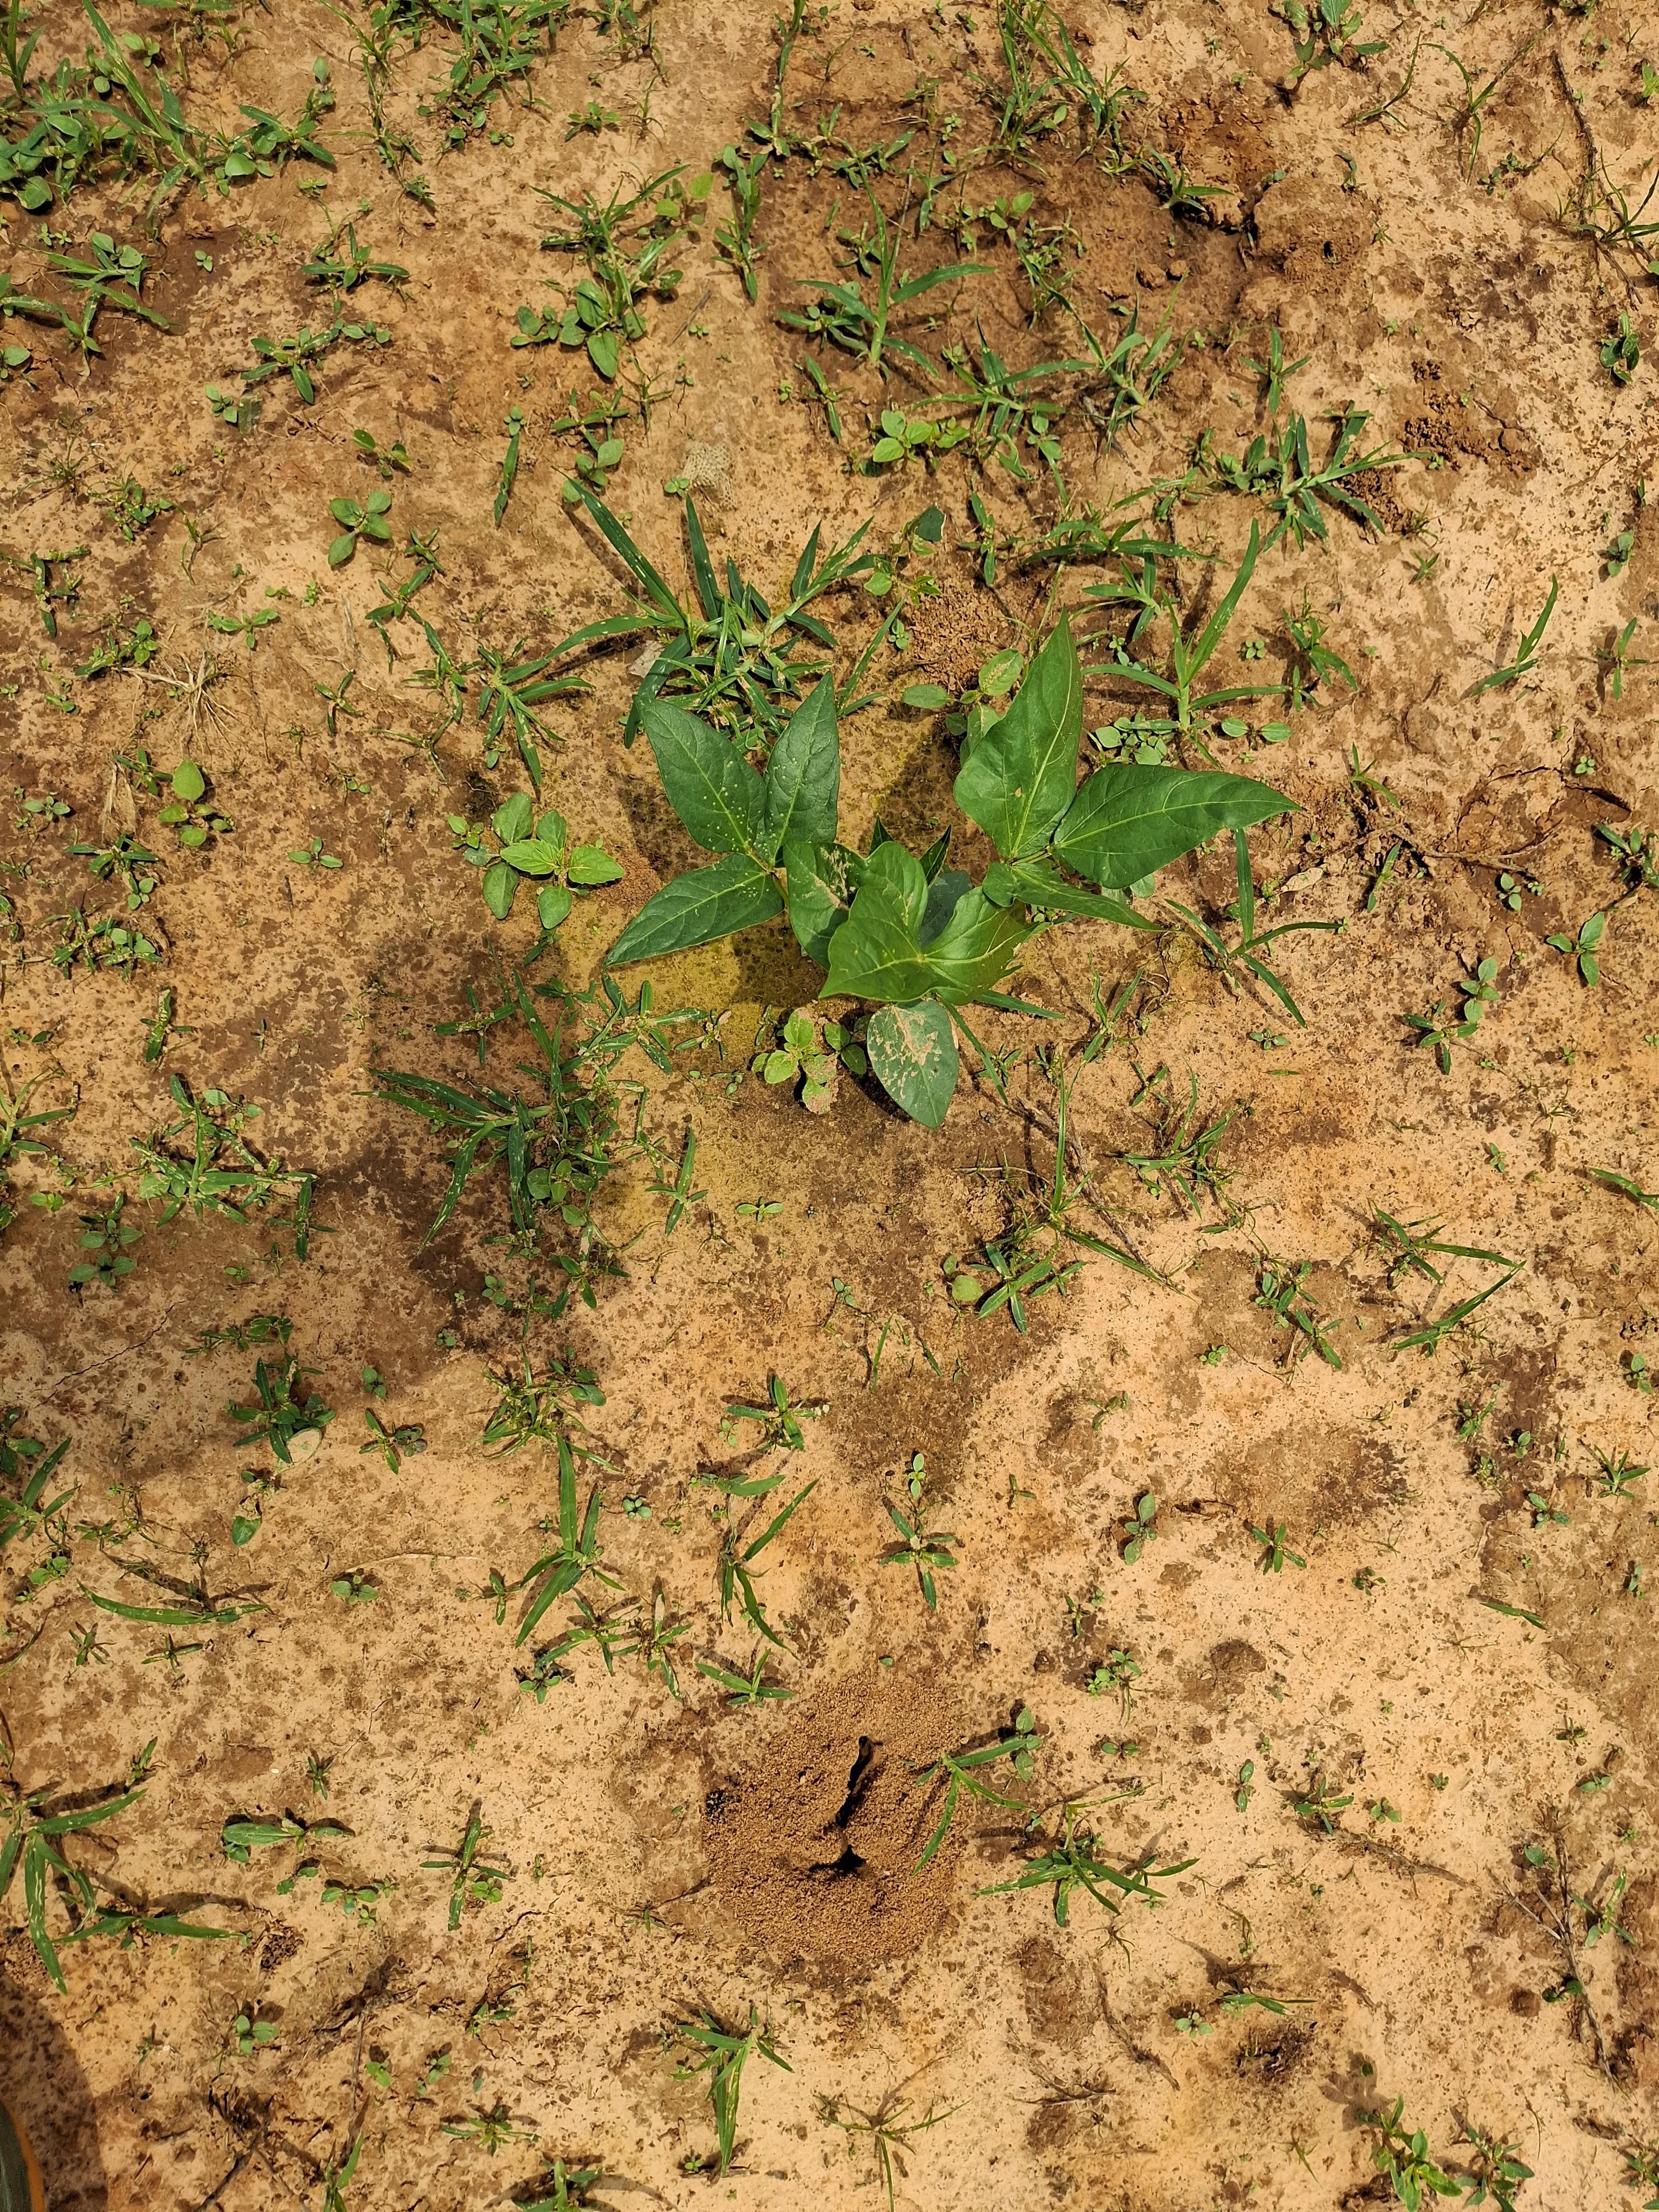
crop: cowpea
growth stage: sprouting emergence
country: Nigeria
